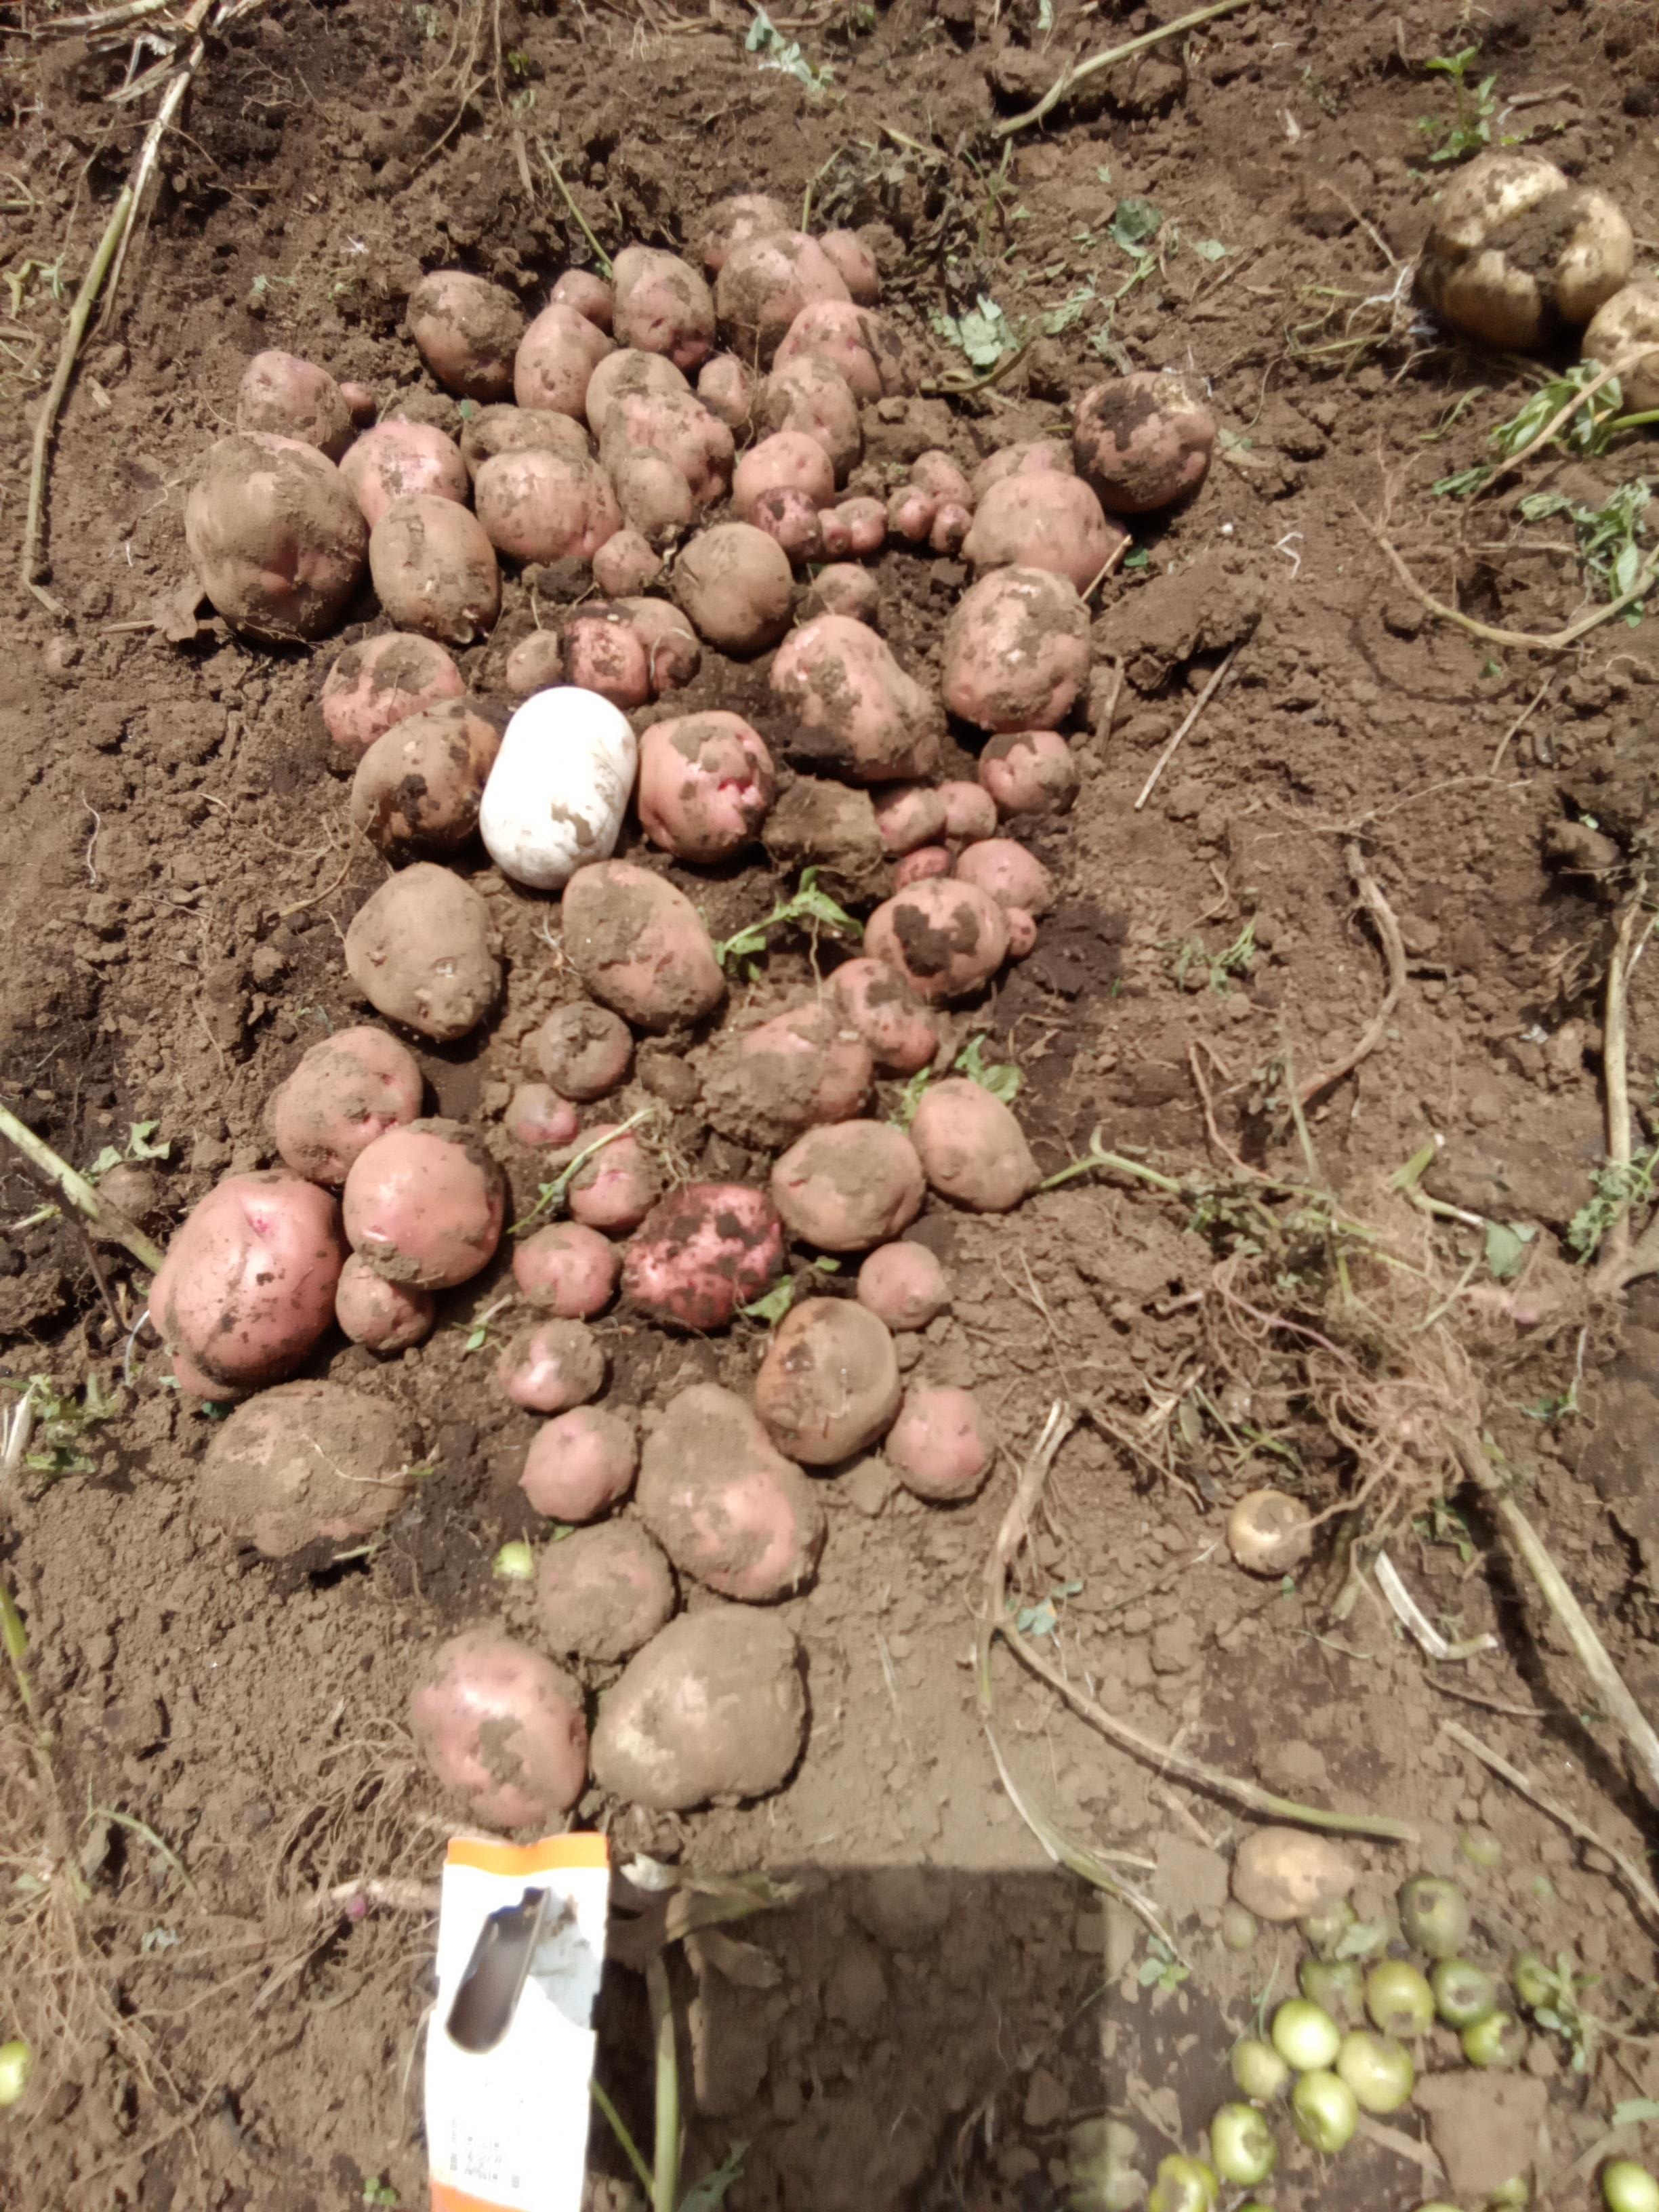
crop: potato
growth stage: harvest
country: Kenya
